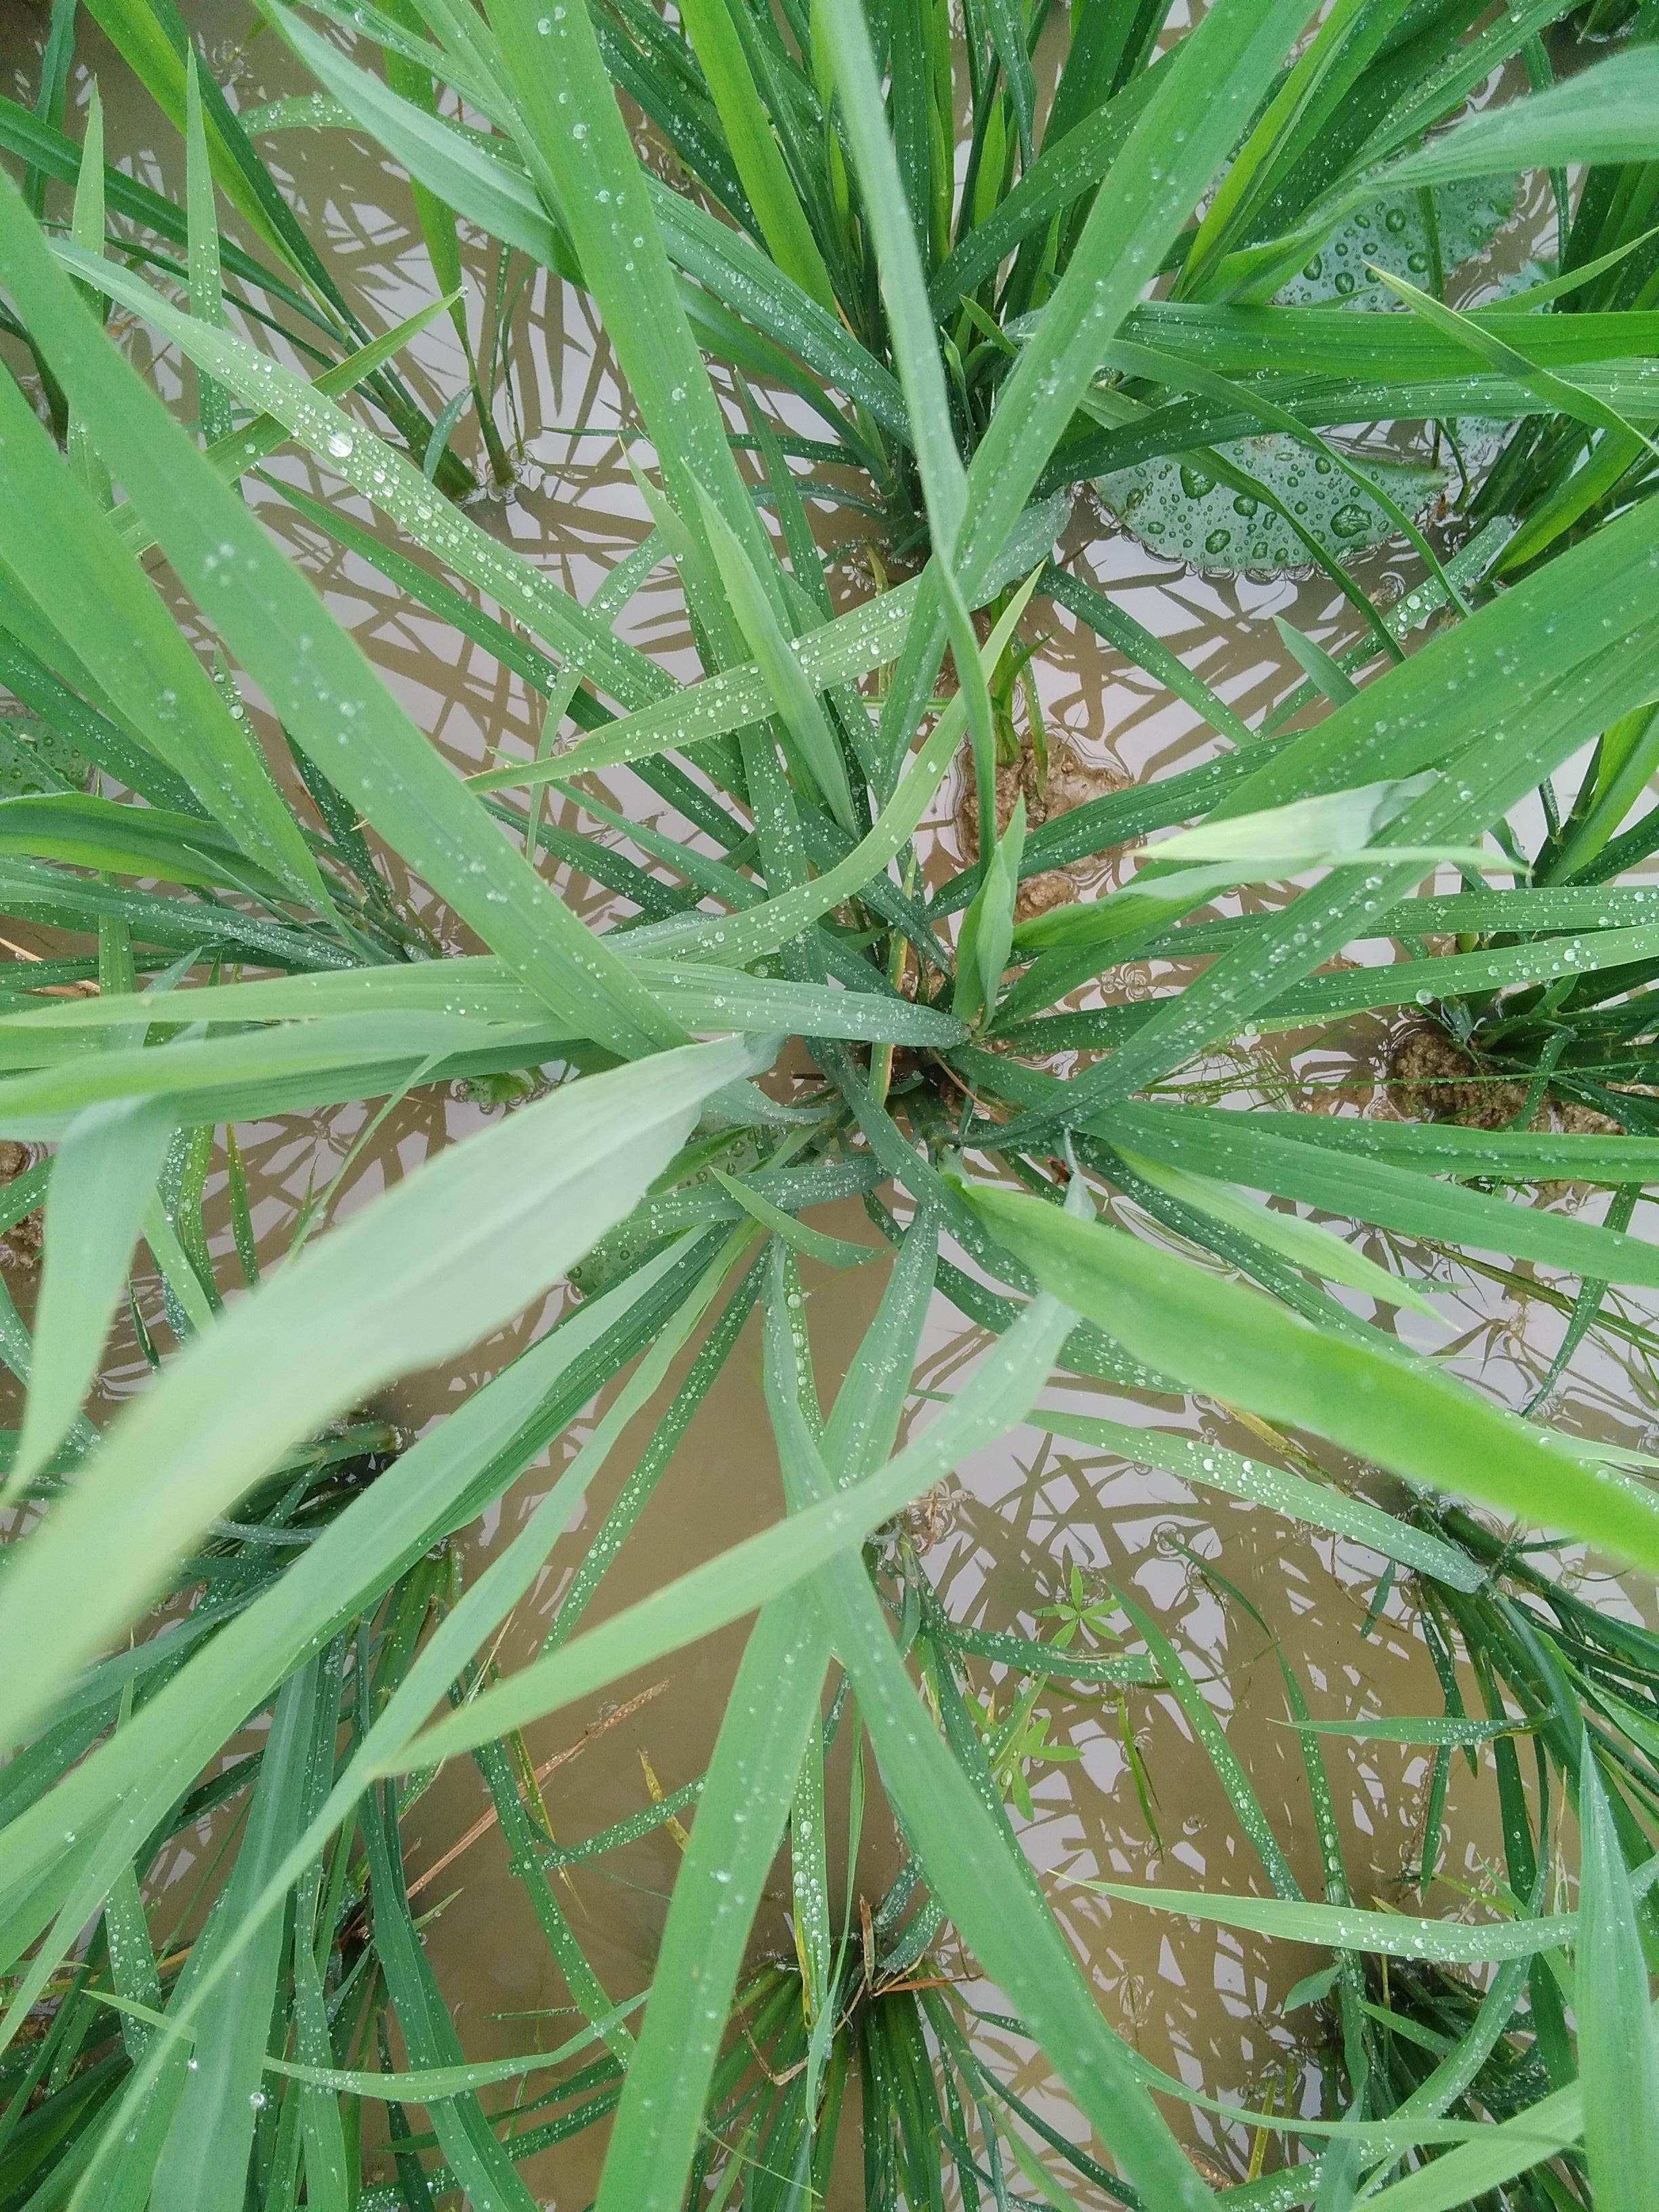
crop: rice
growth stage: vegetative
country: Nigeria
